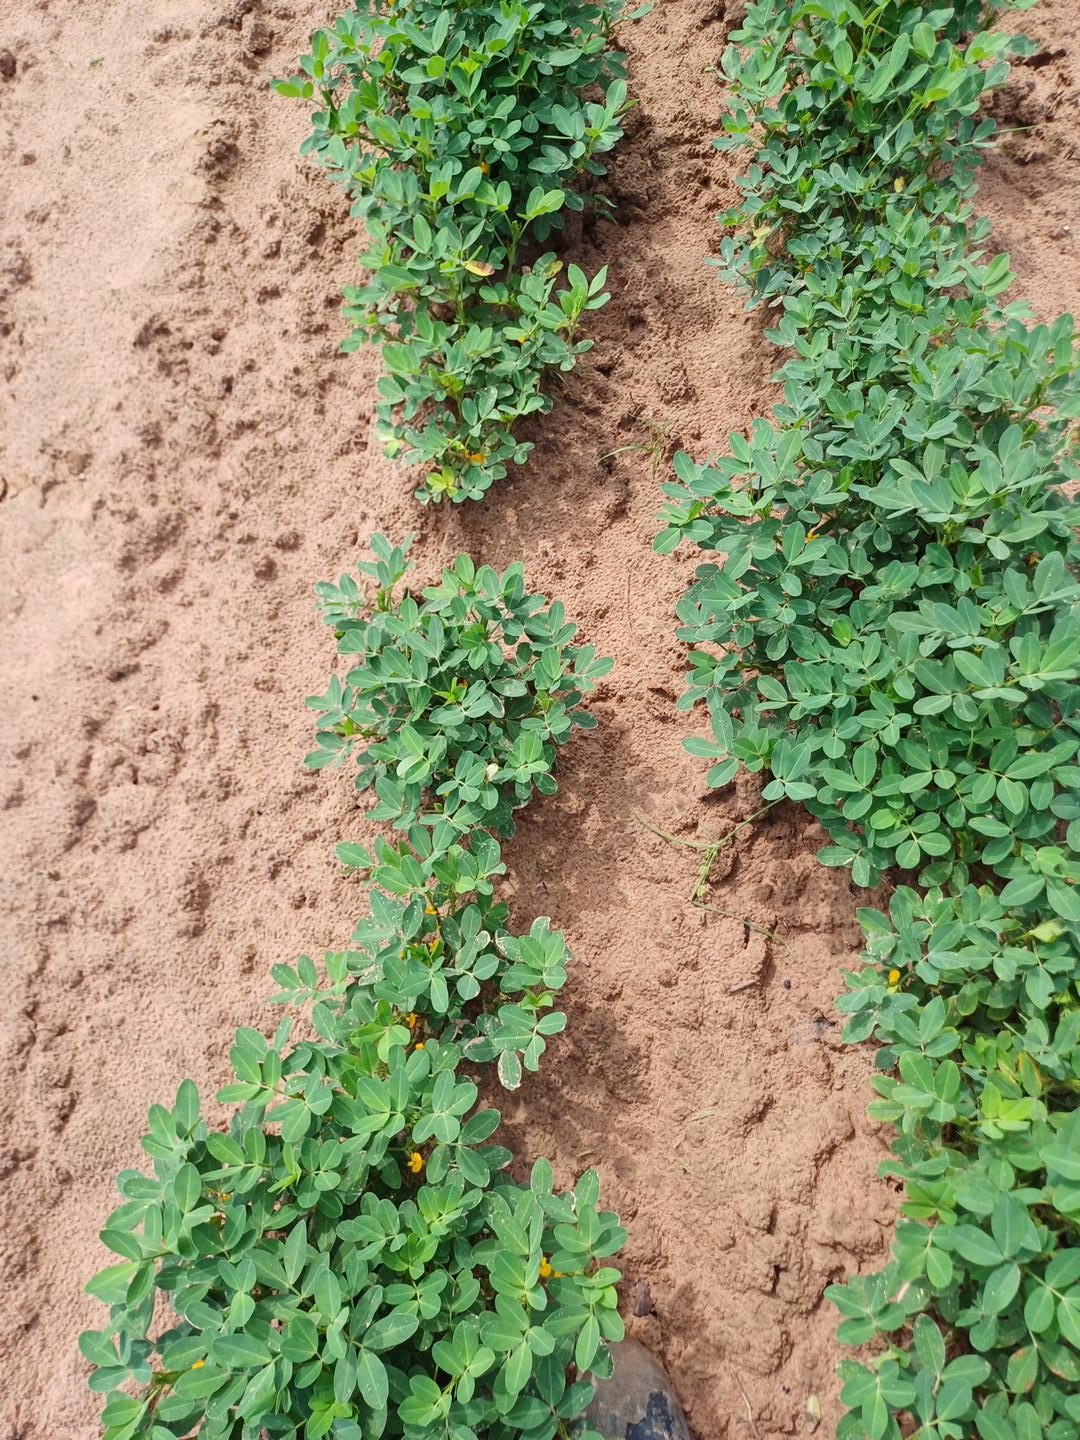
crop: groundnut
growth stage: flowering
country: Senegal
